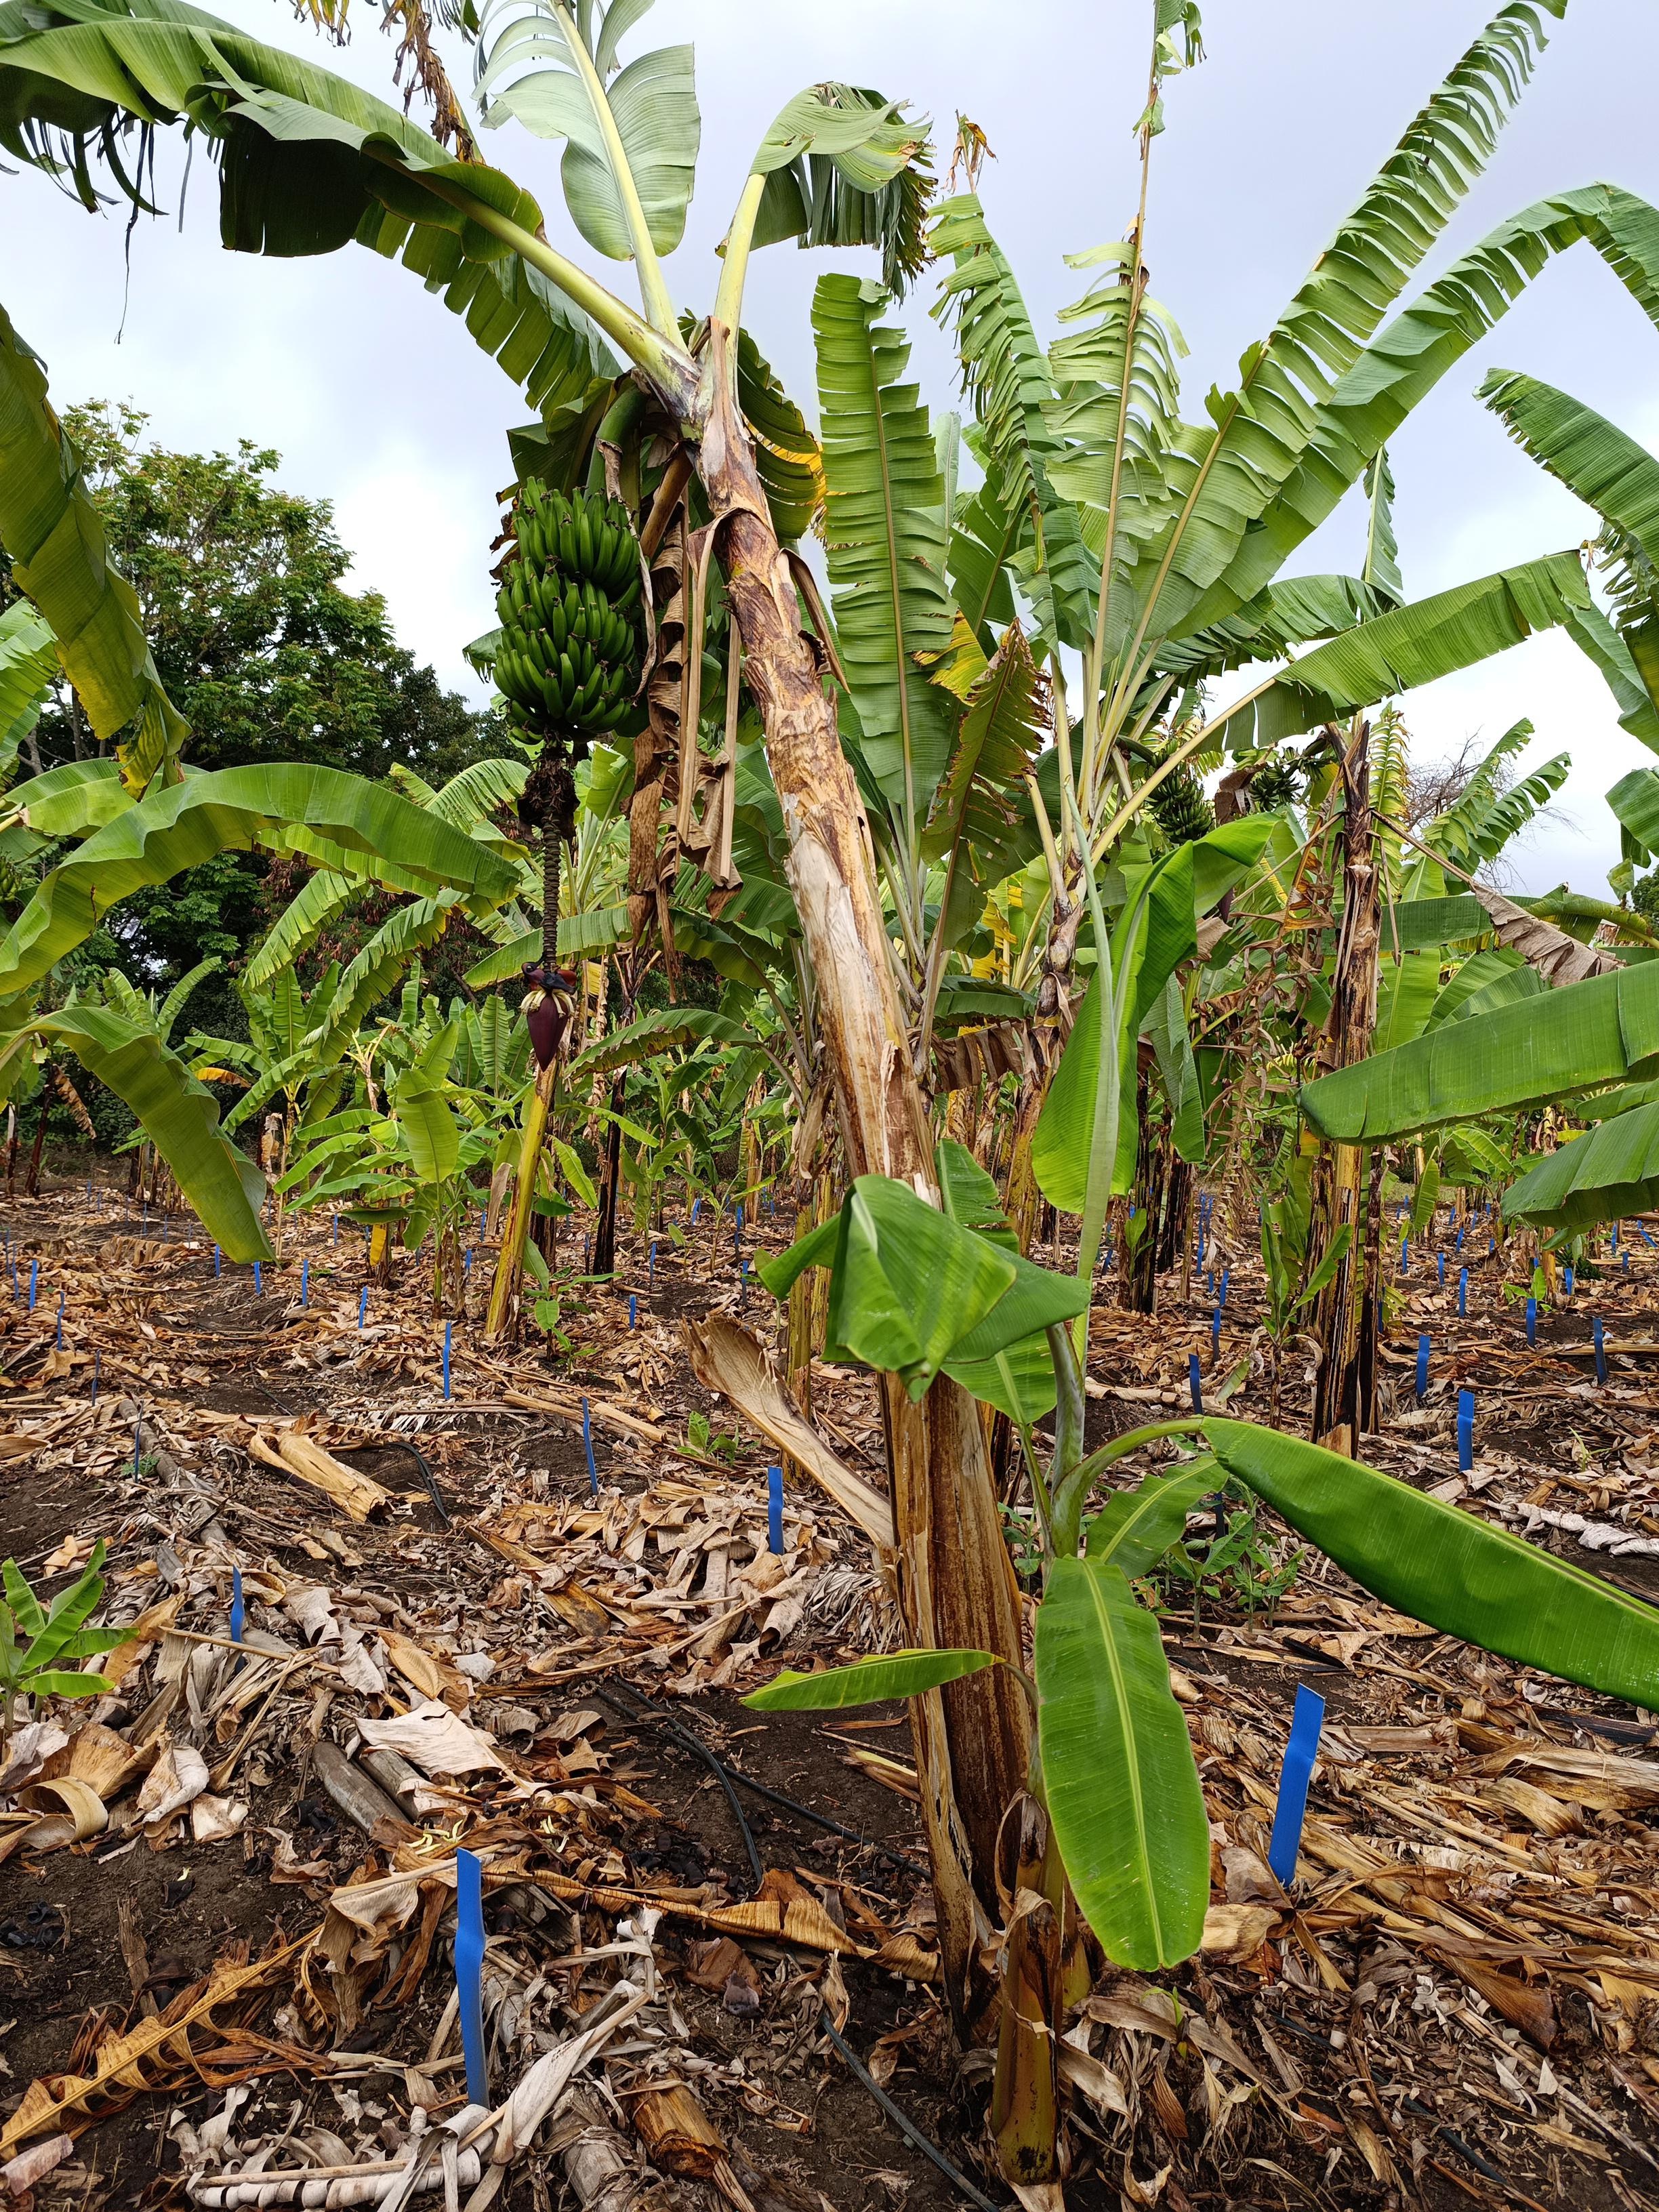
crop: banana
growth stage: development fruit
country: Tanzania
